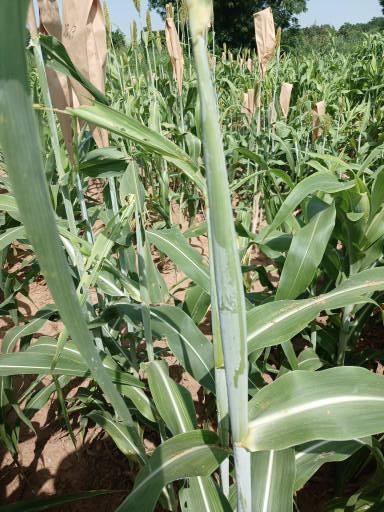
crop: sorghum
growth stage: heading tuber
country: Senegal
